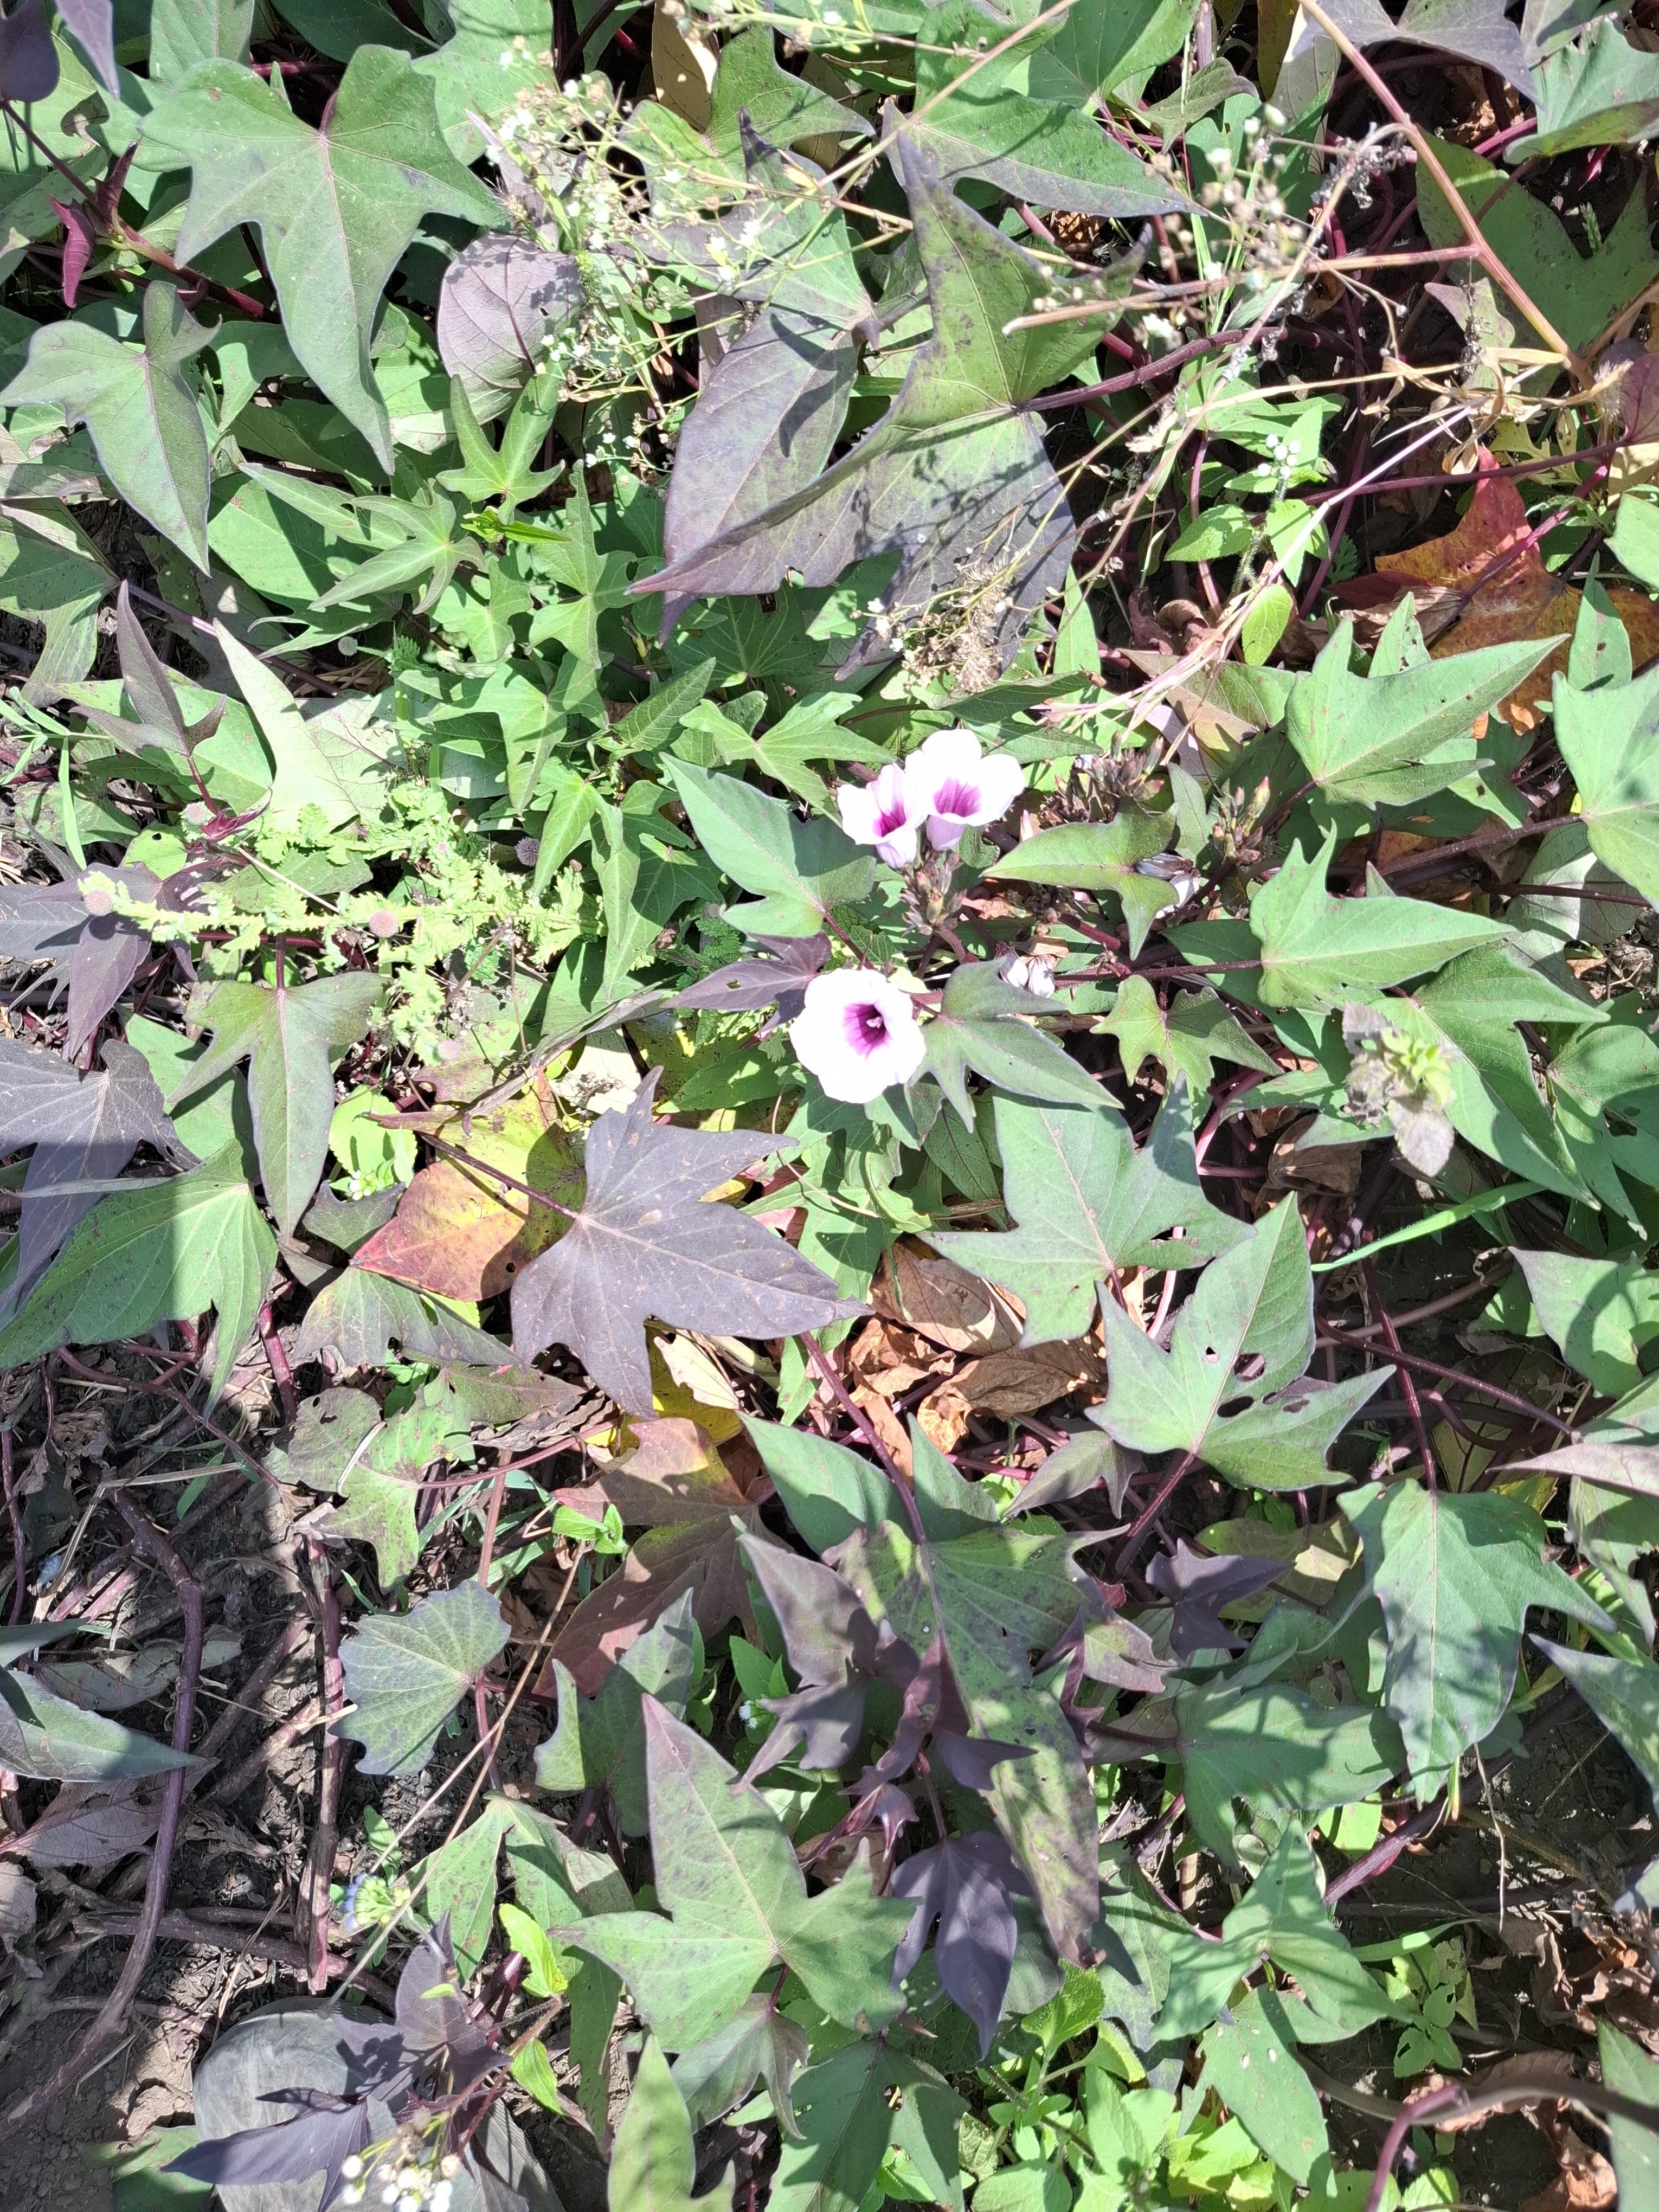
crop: sweet potato
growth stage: flowering
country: Tanzania
